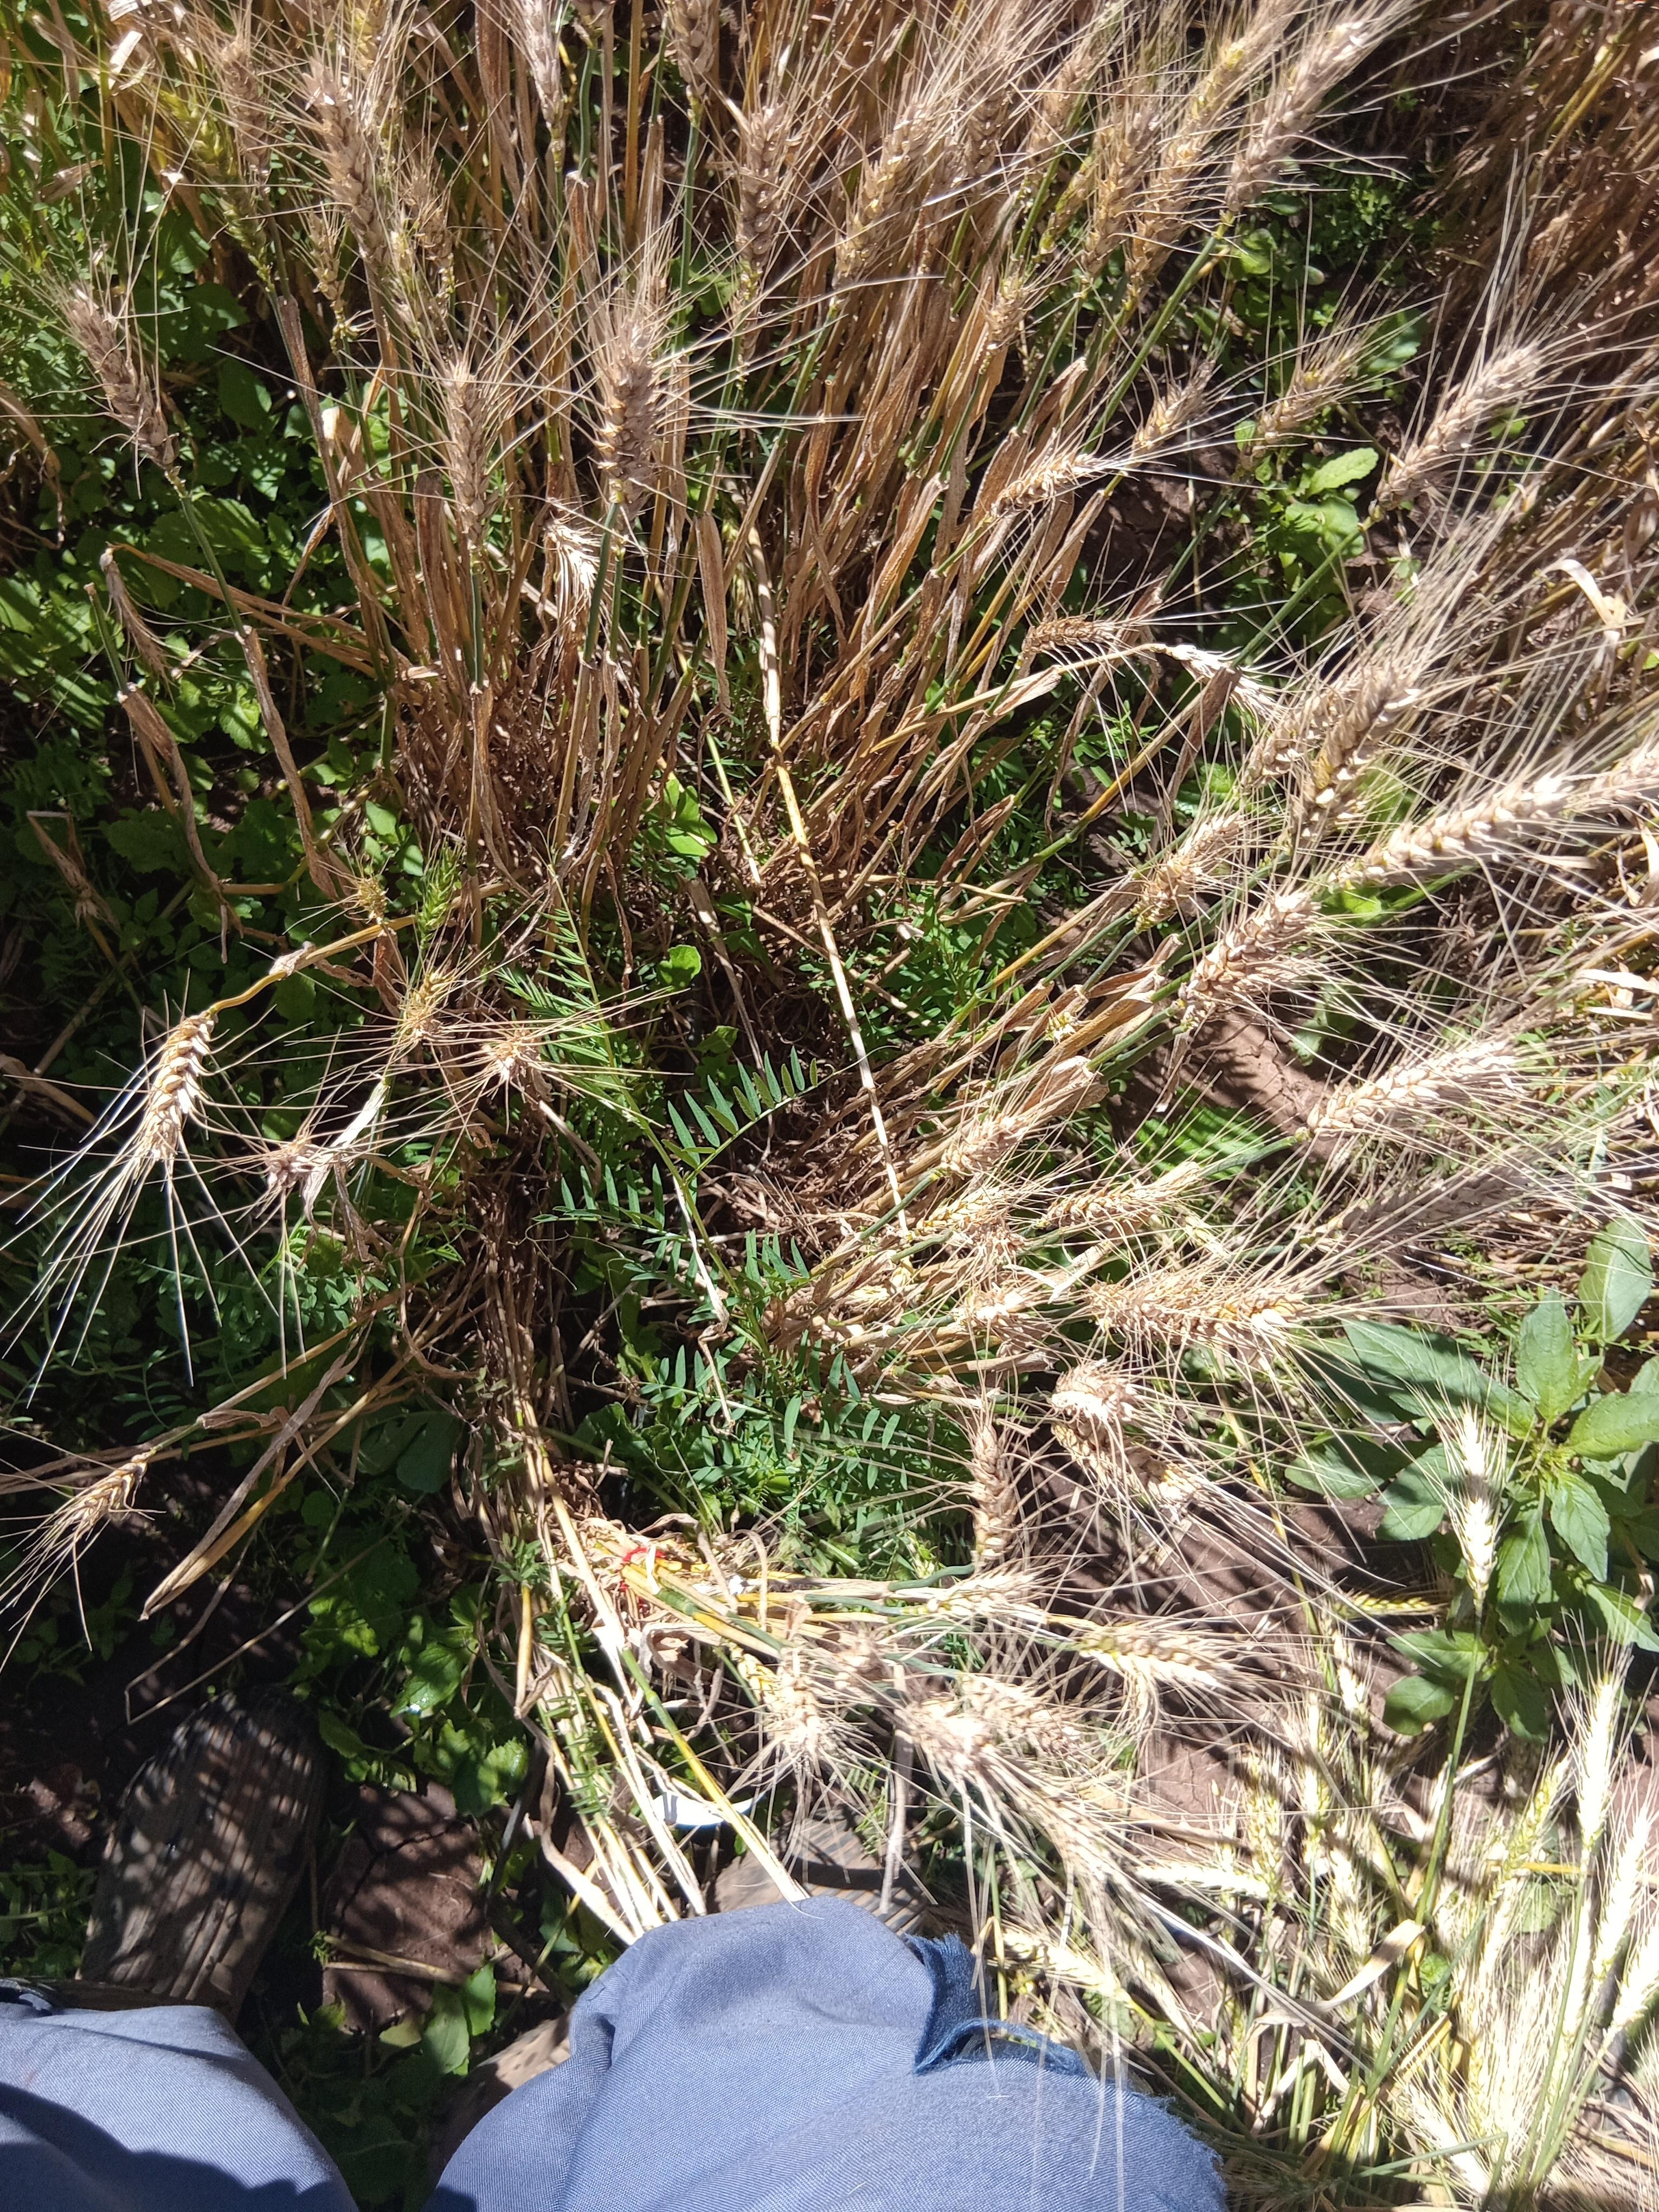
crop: wheat
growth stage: maturity
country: Kenya
